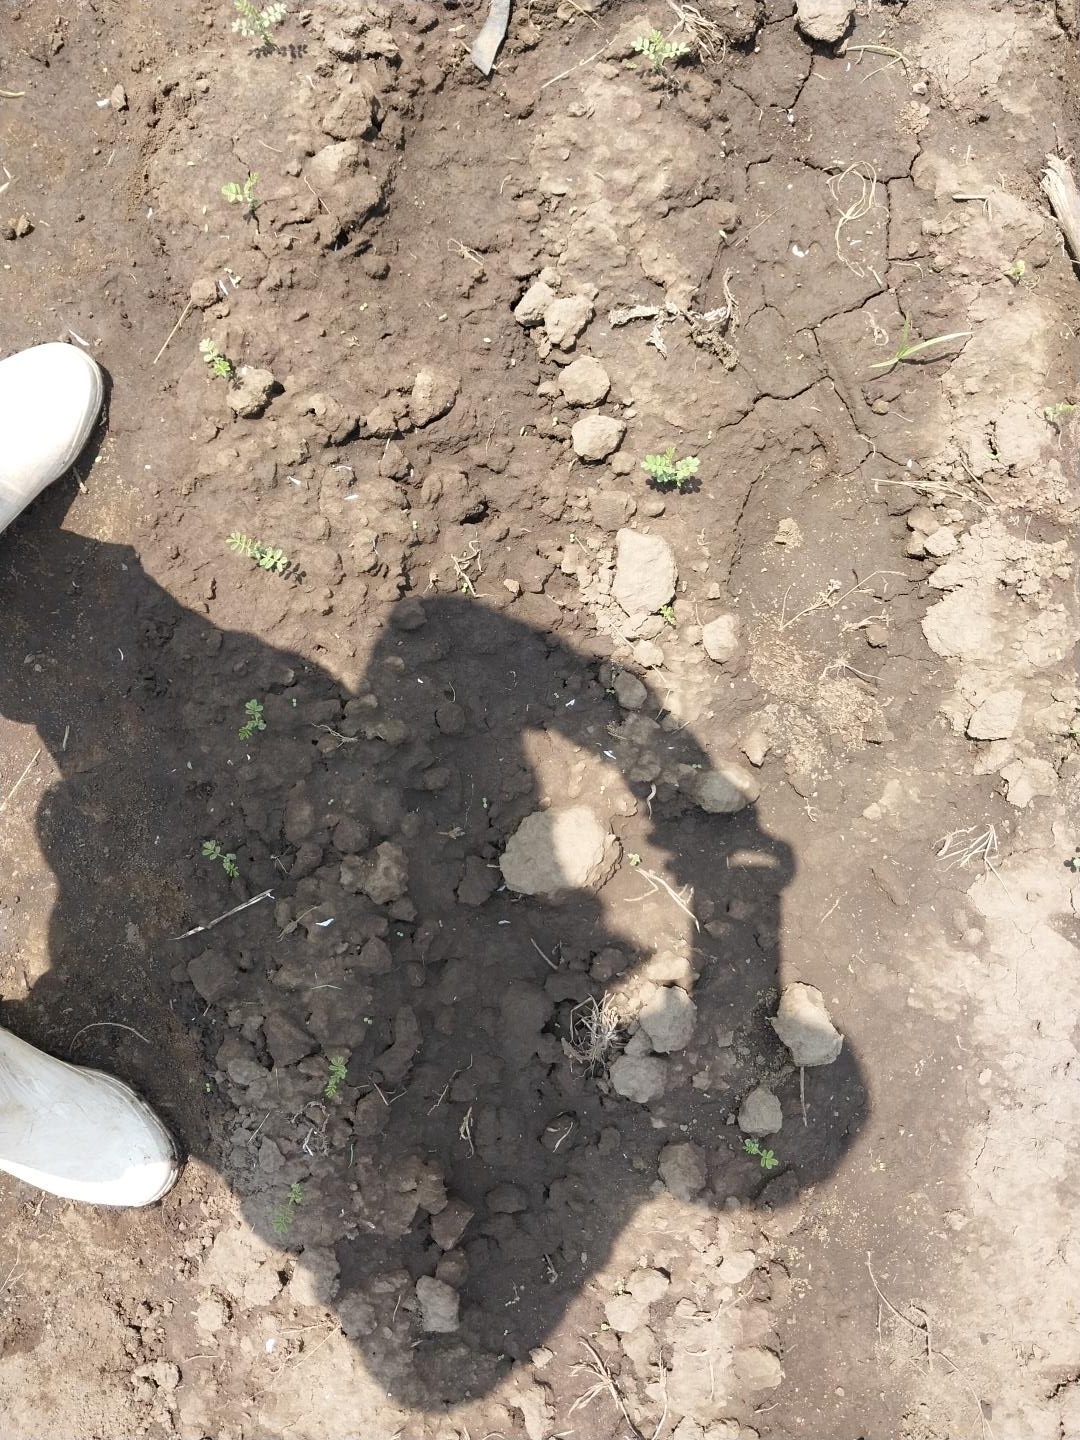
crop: chickpea
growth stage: emergence
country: Tanzania
